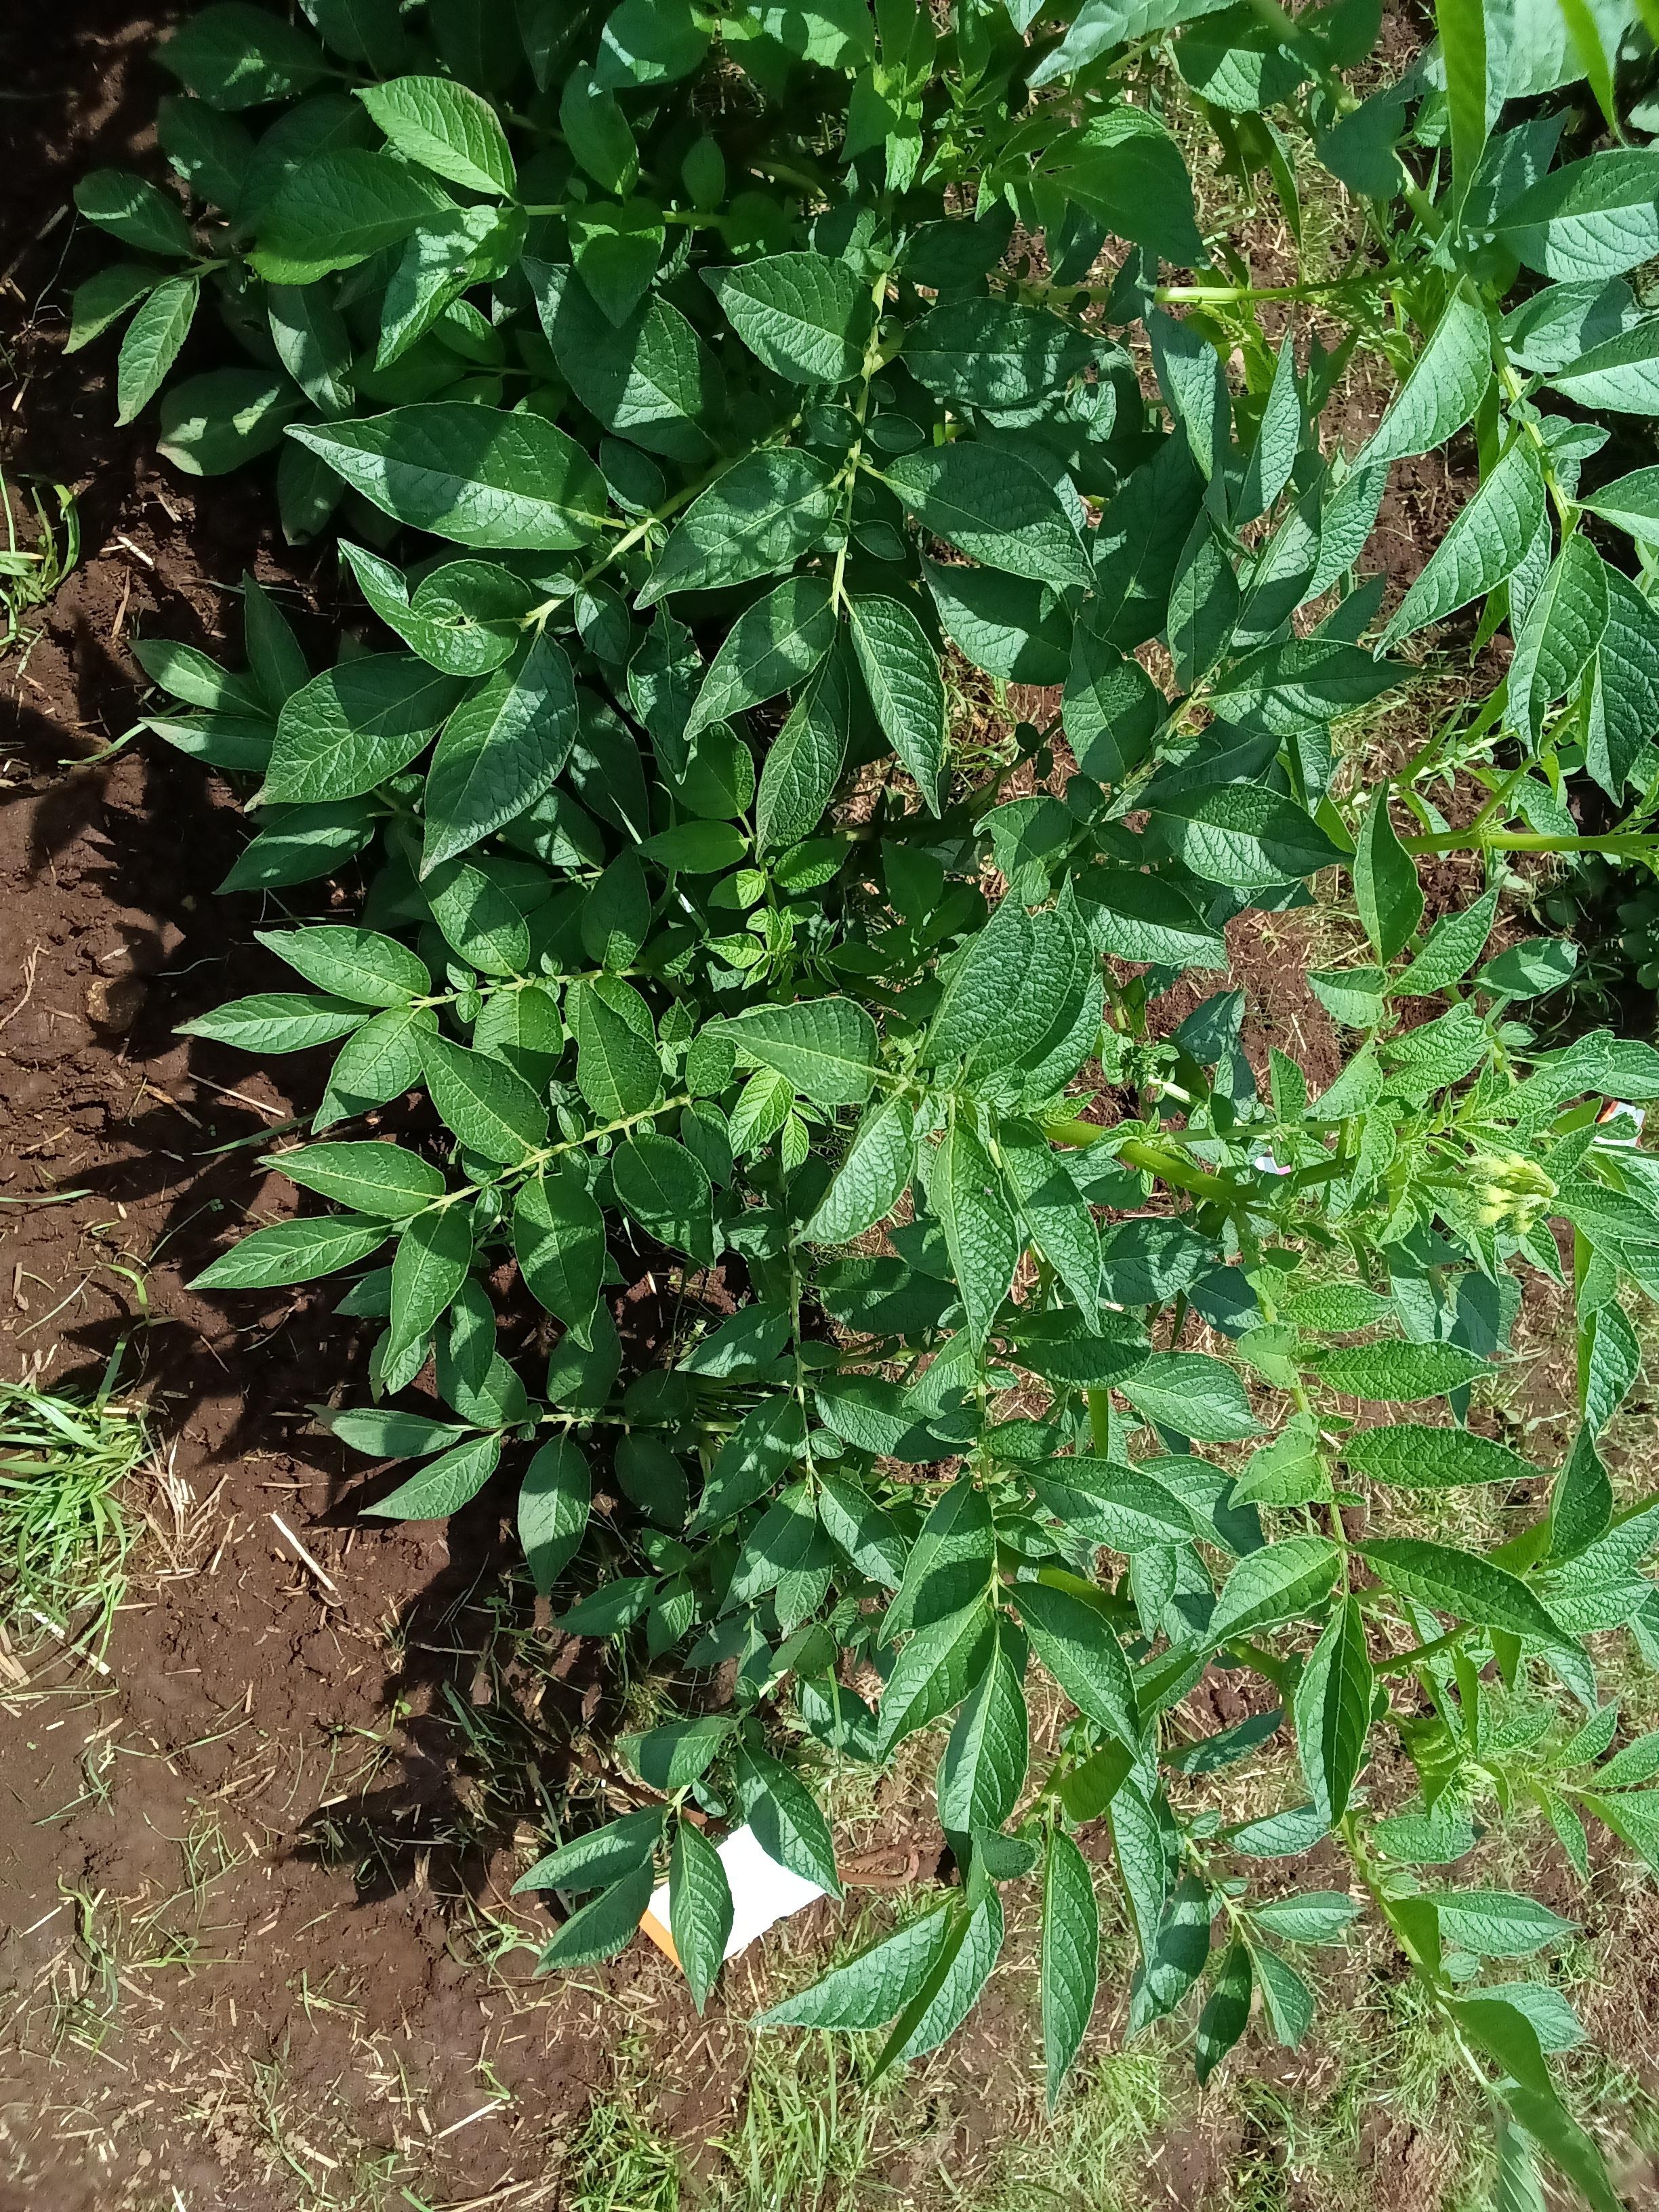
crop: potato
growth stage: flowering
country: Kenya
